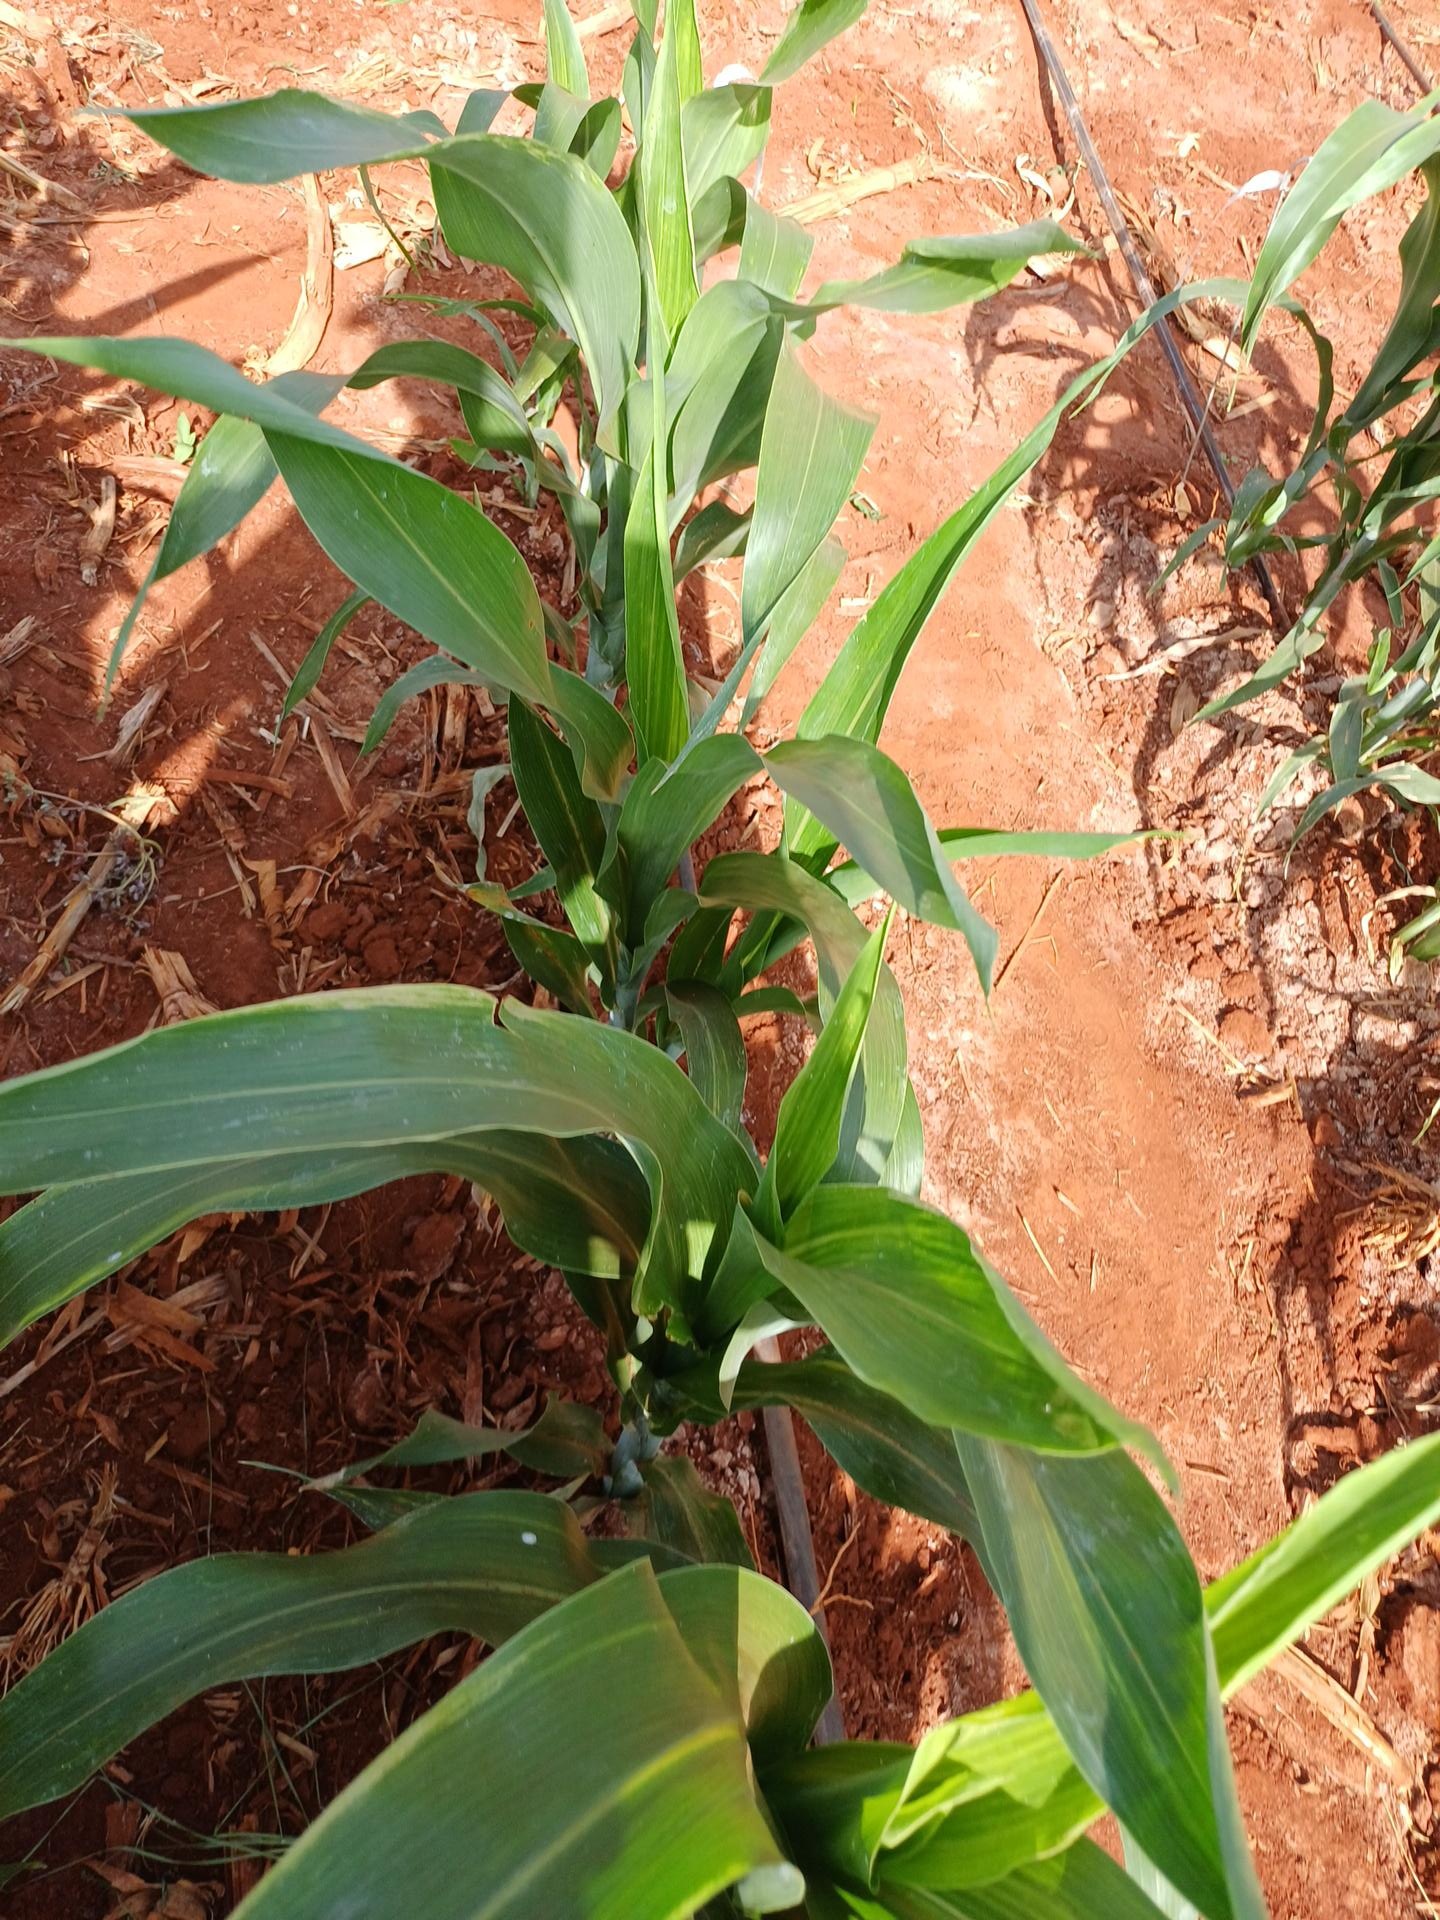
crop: sorghum
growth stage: vegetative
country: Kenya
